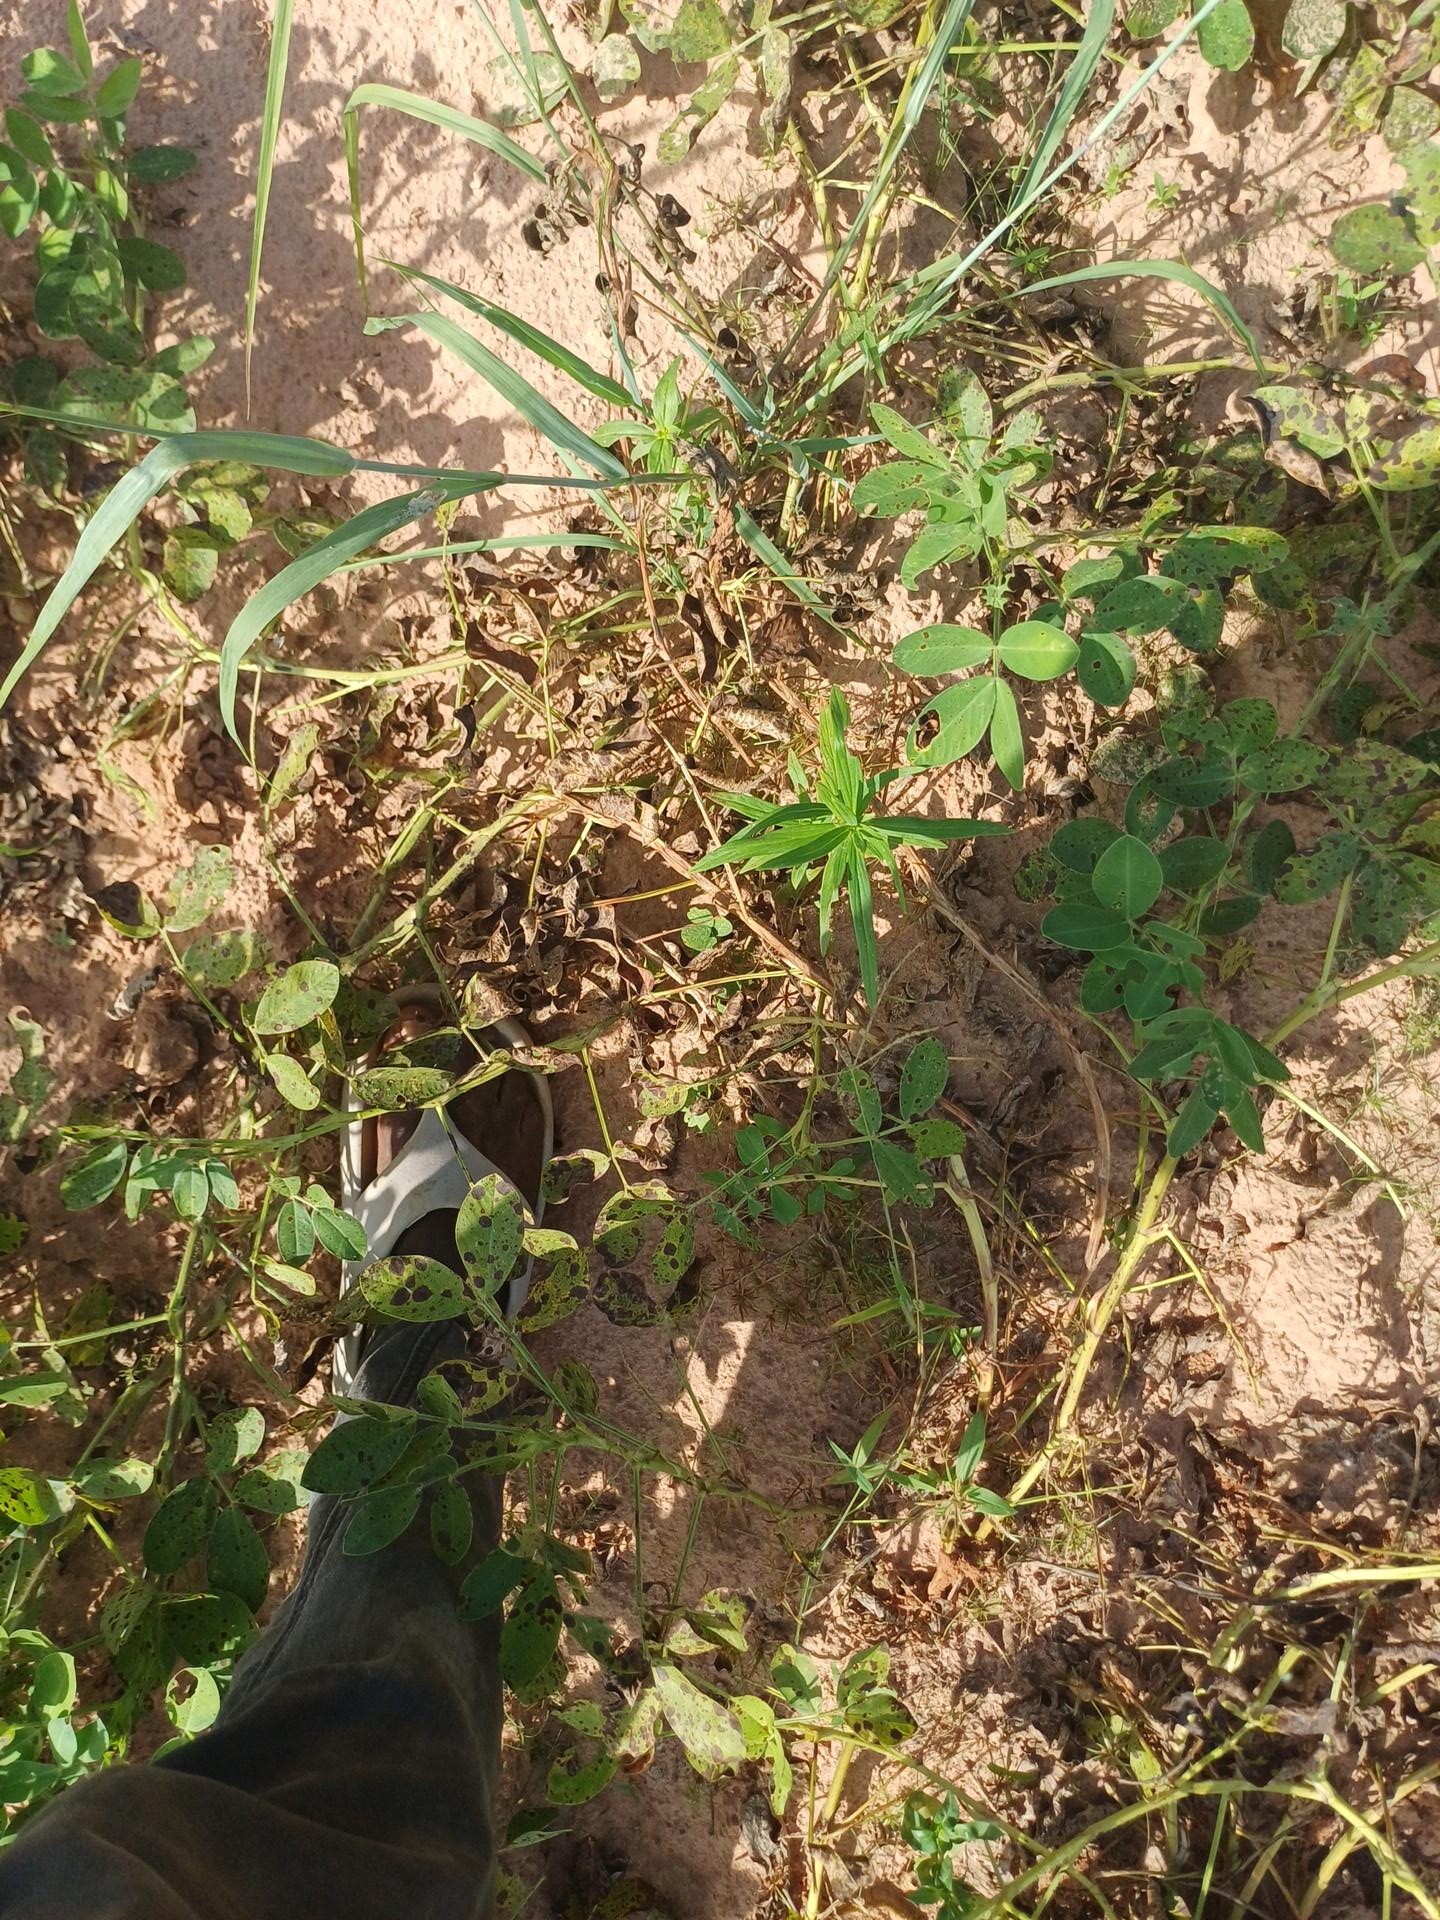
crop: groundnut
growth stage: flowering
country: Senegal
